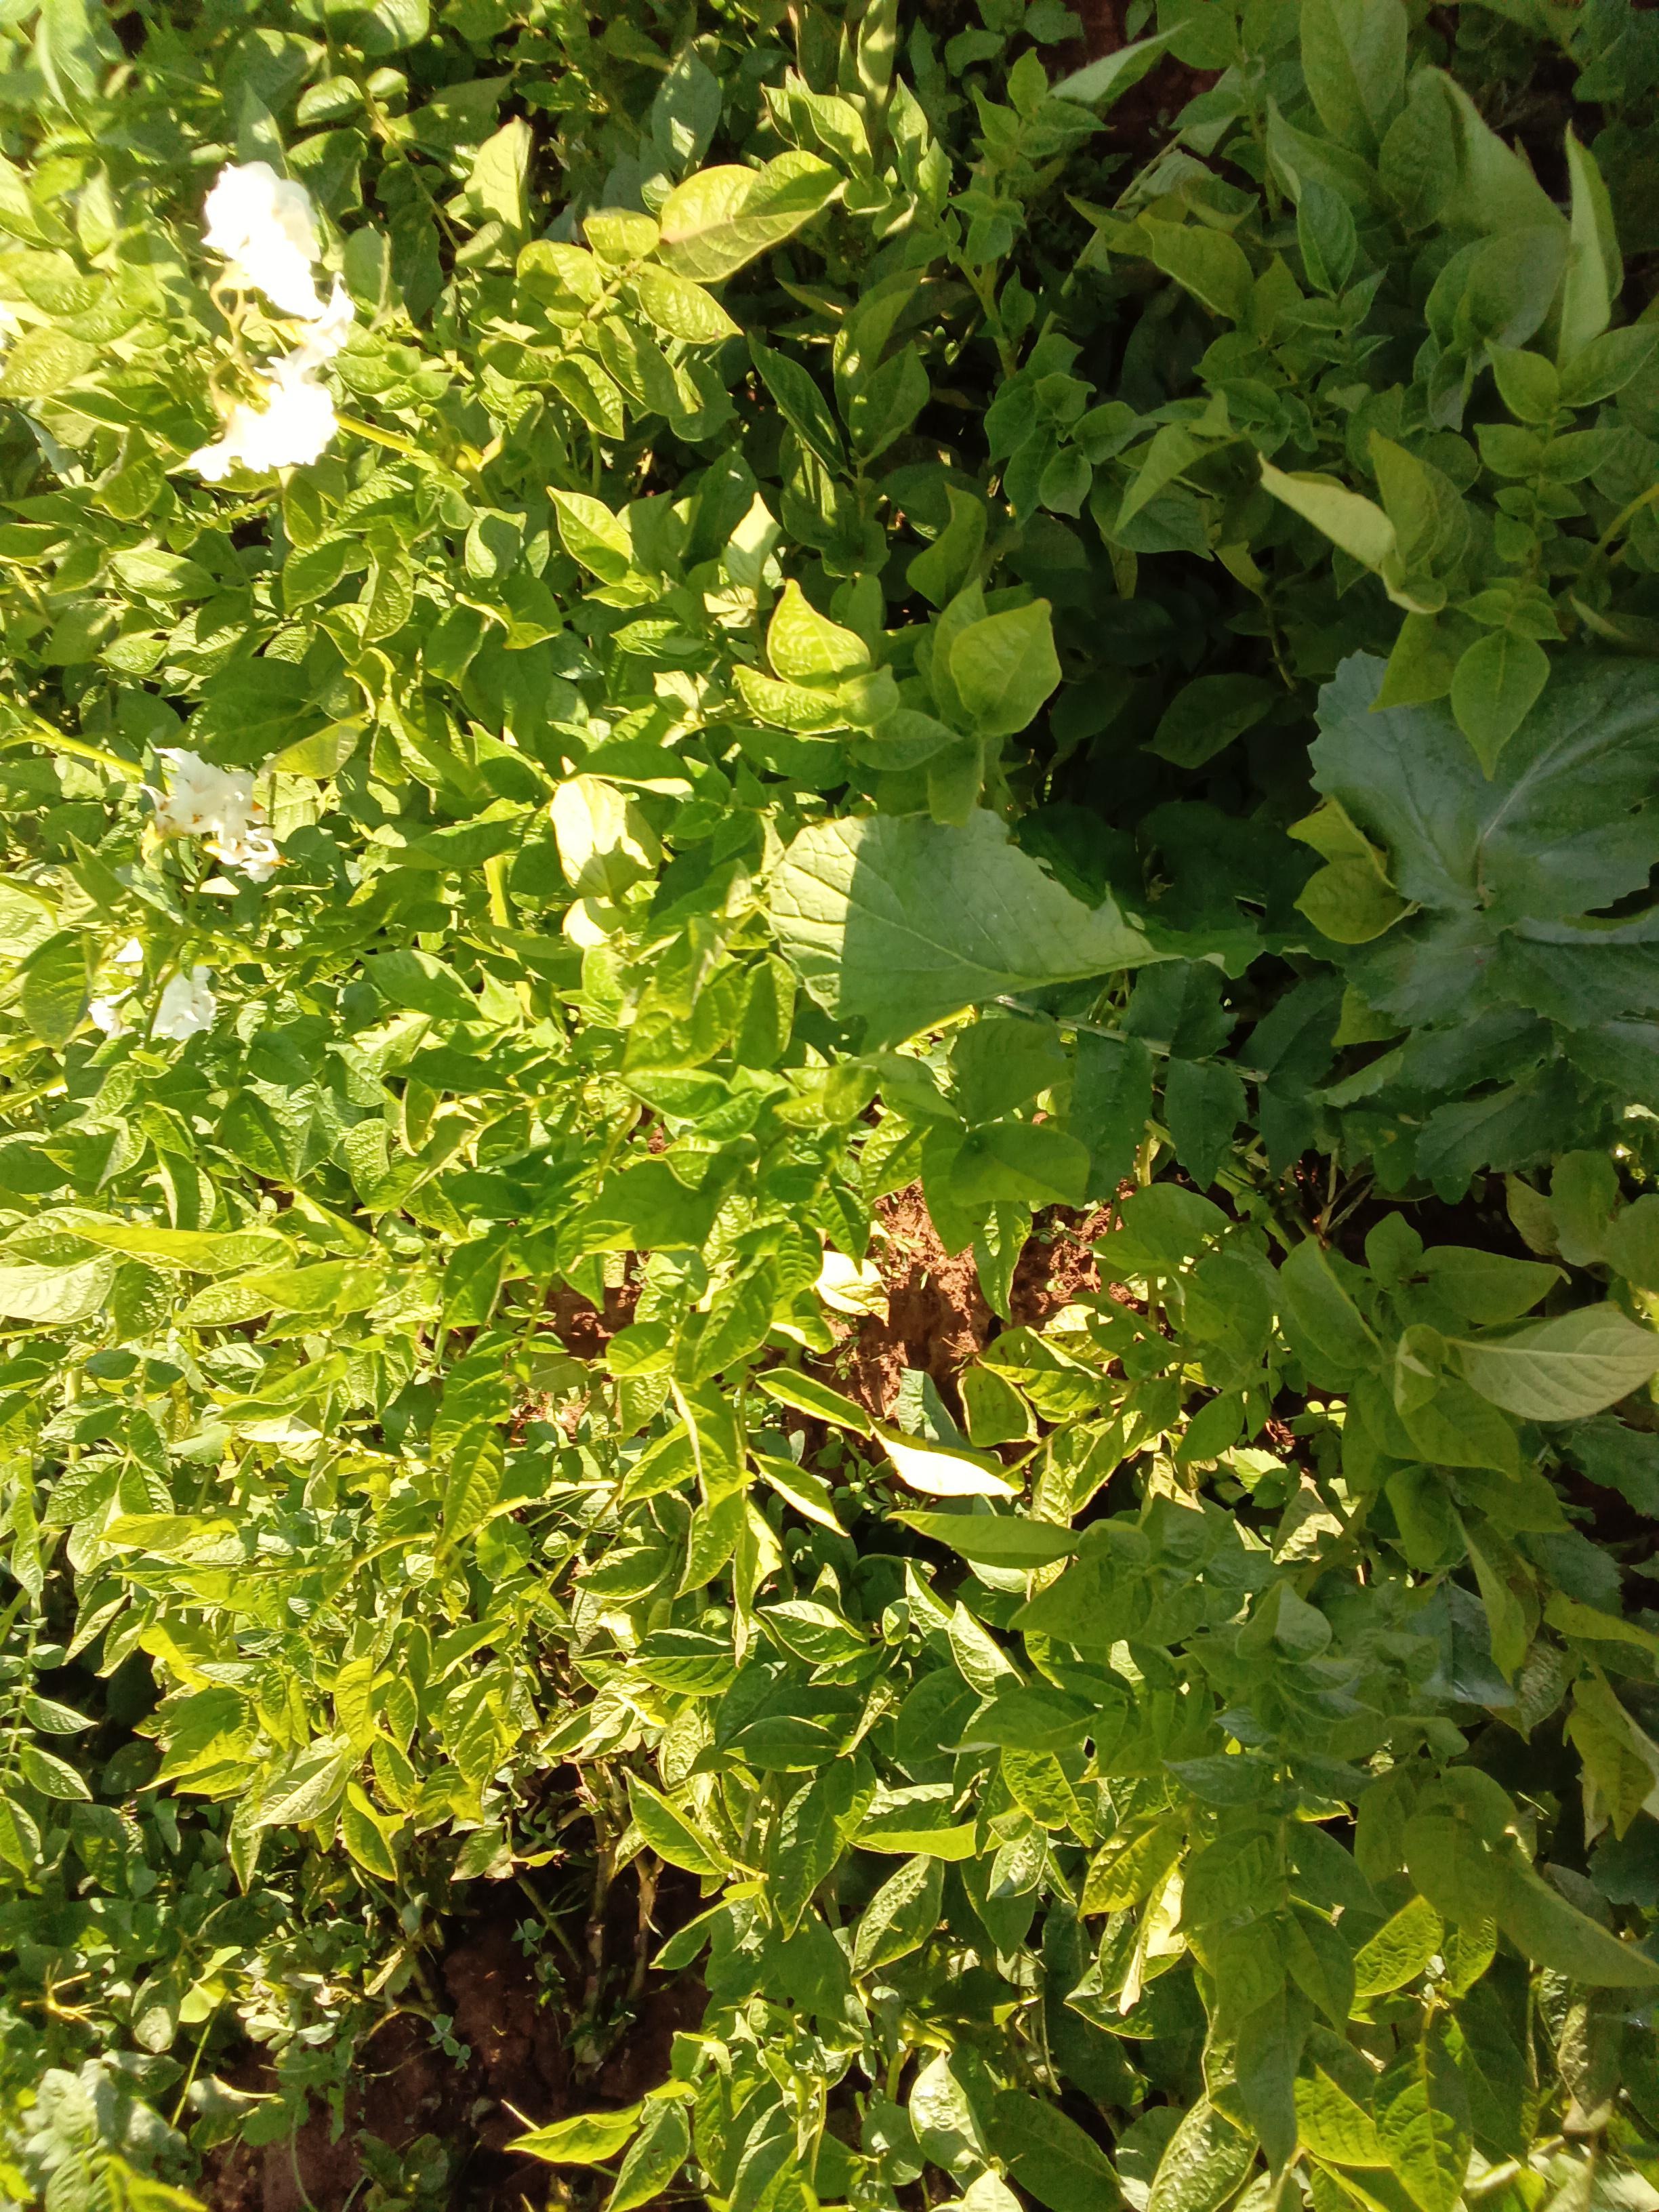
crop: potato
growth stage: flowering
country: Kenya
